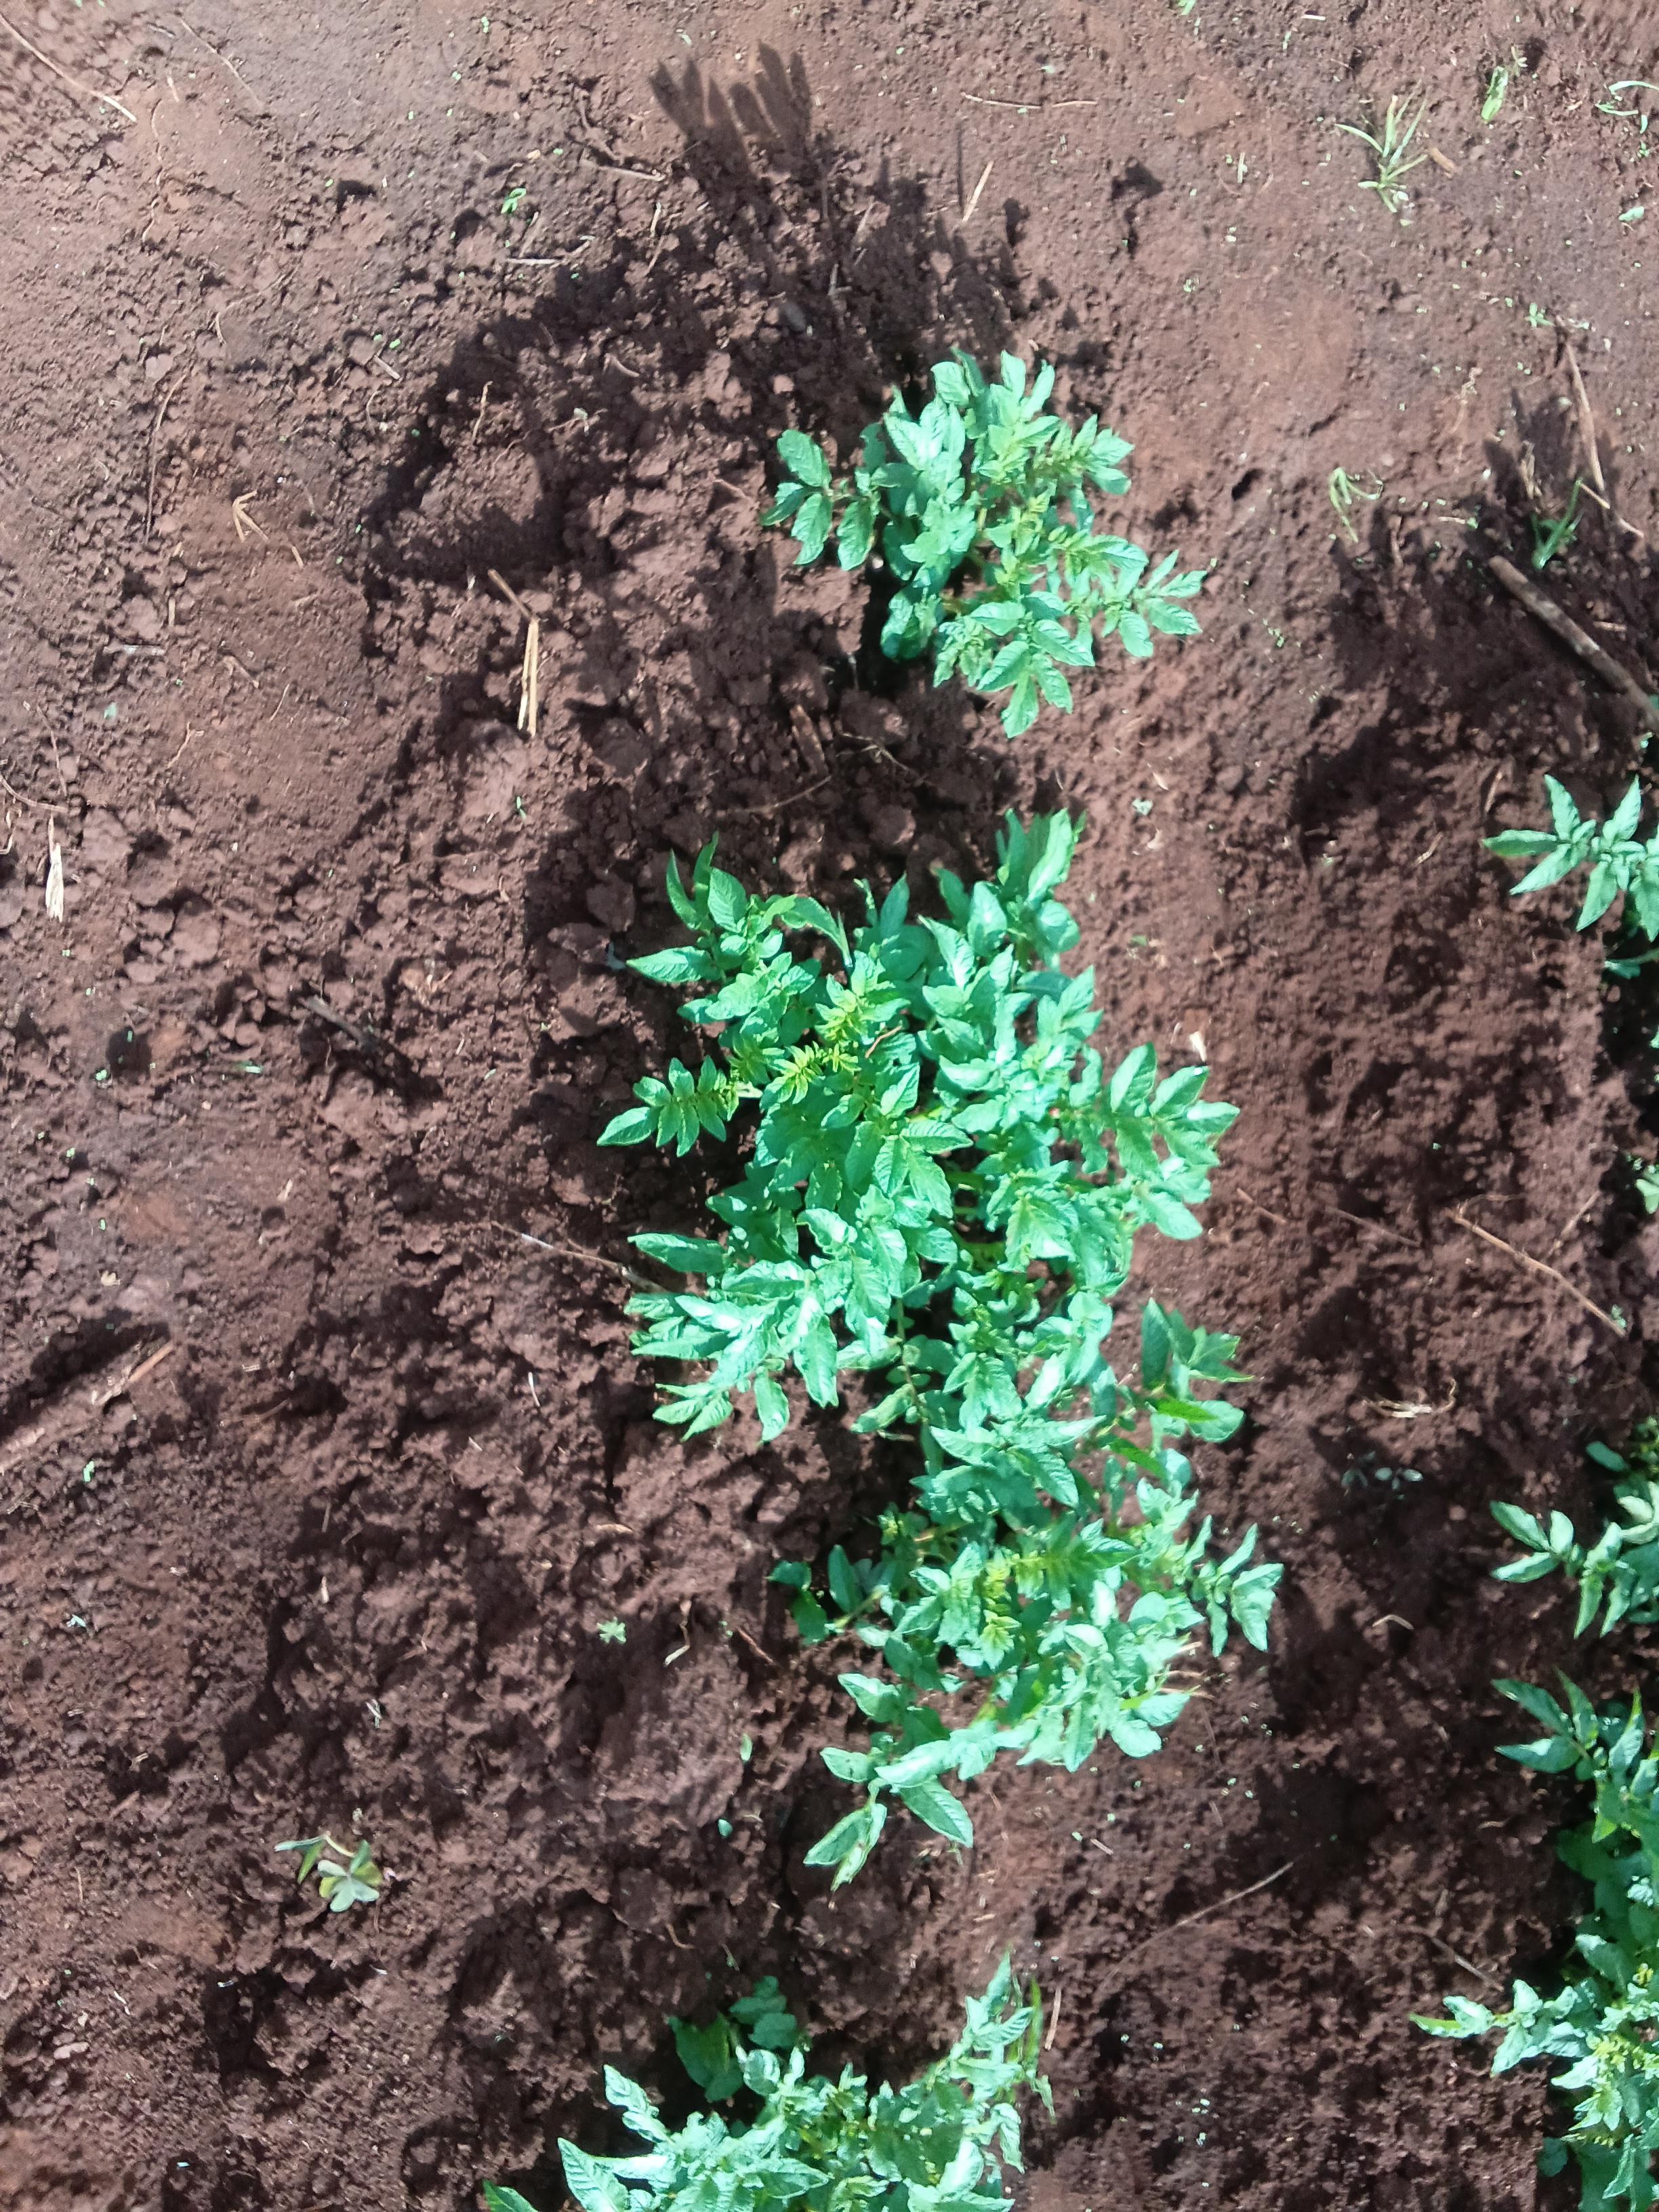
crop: potato
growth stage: sprouting emergence
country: Kenya
